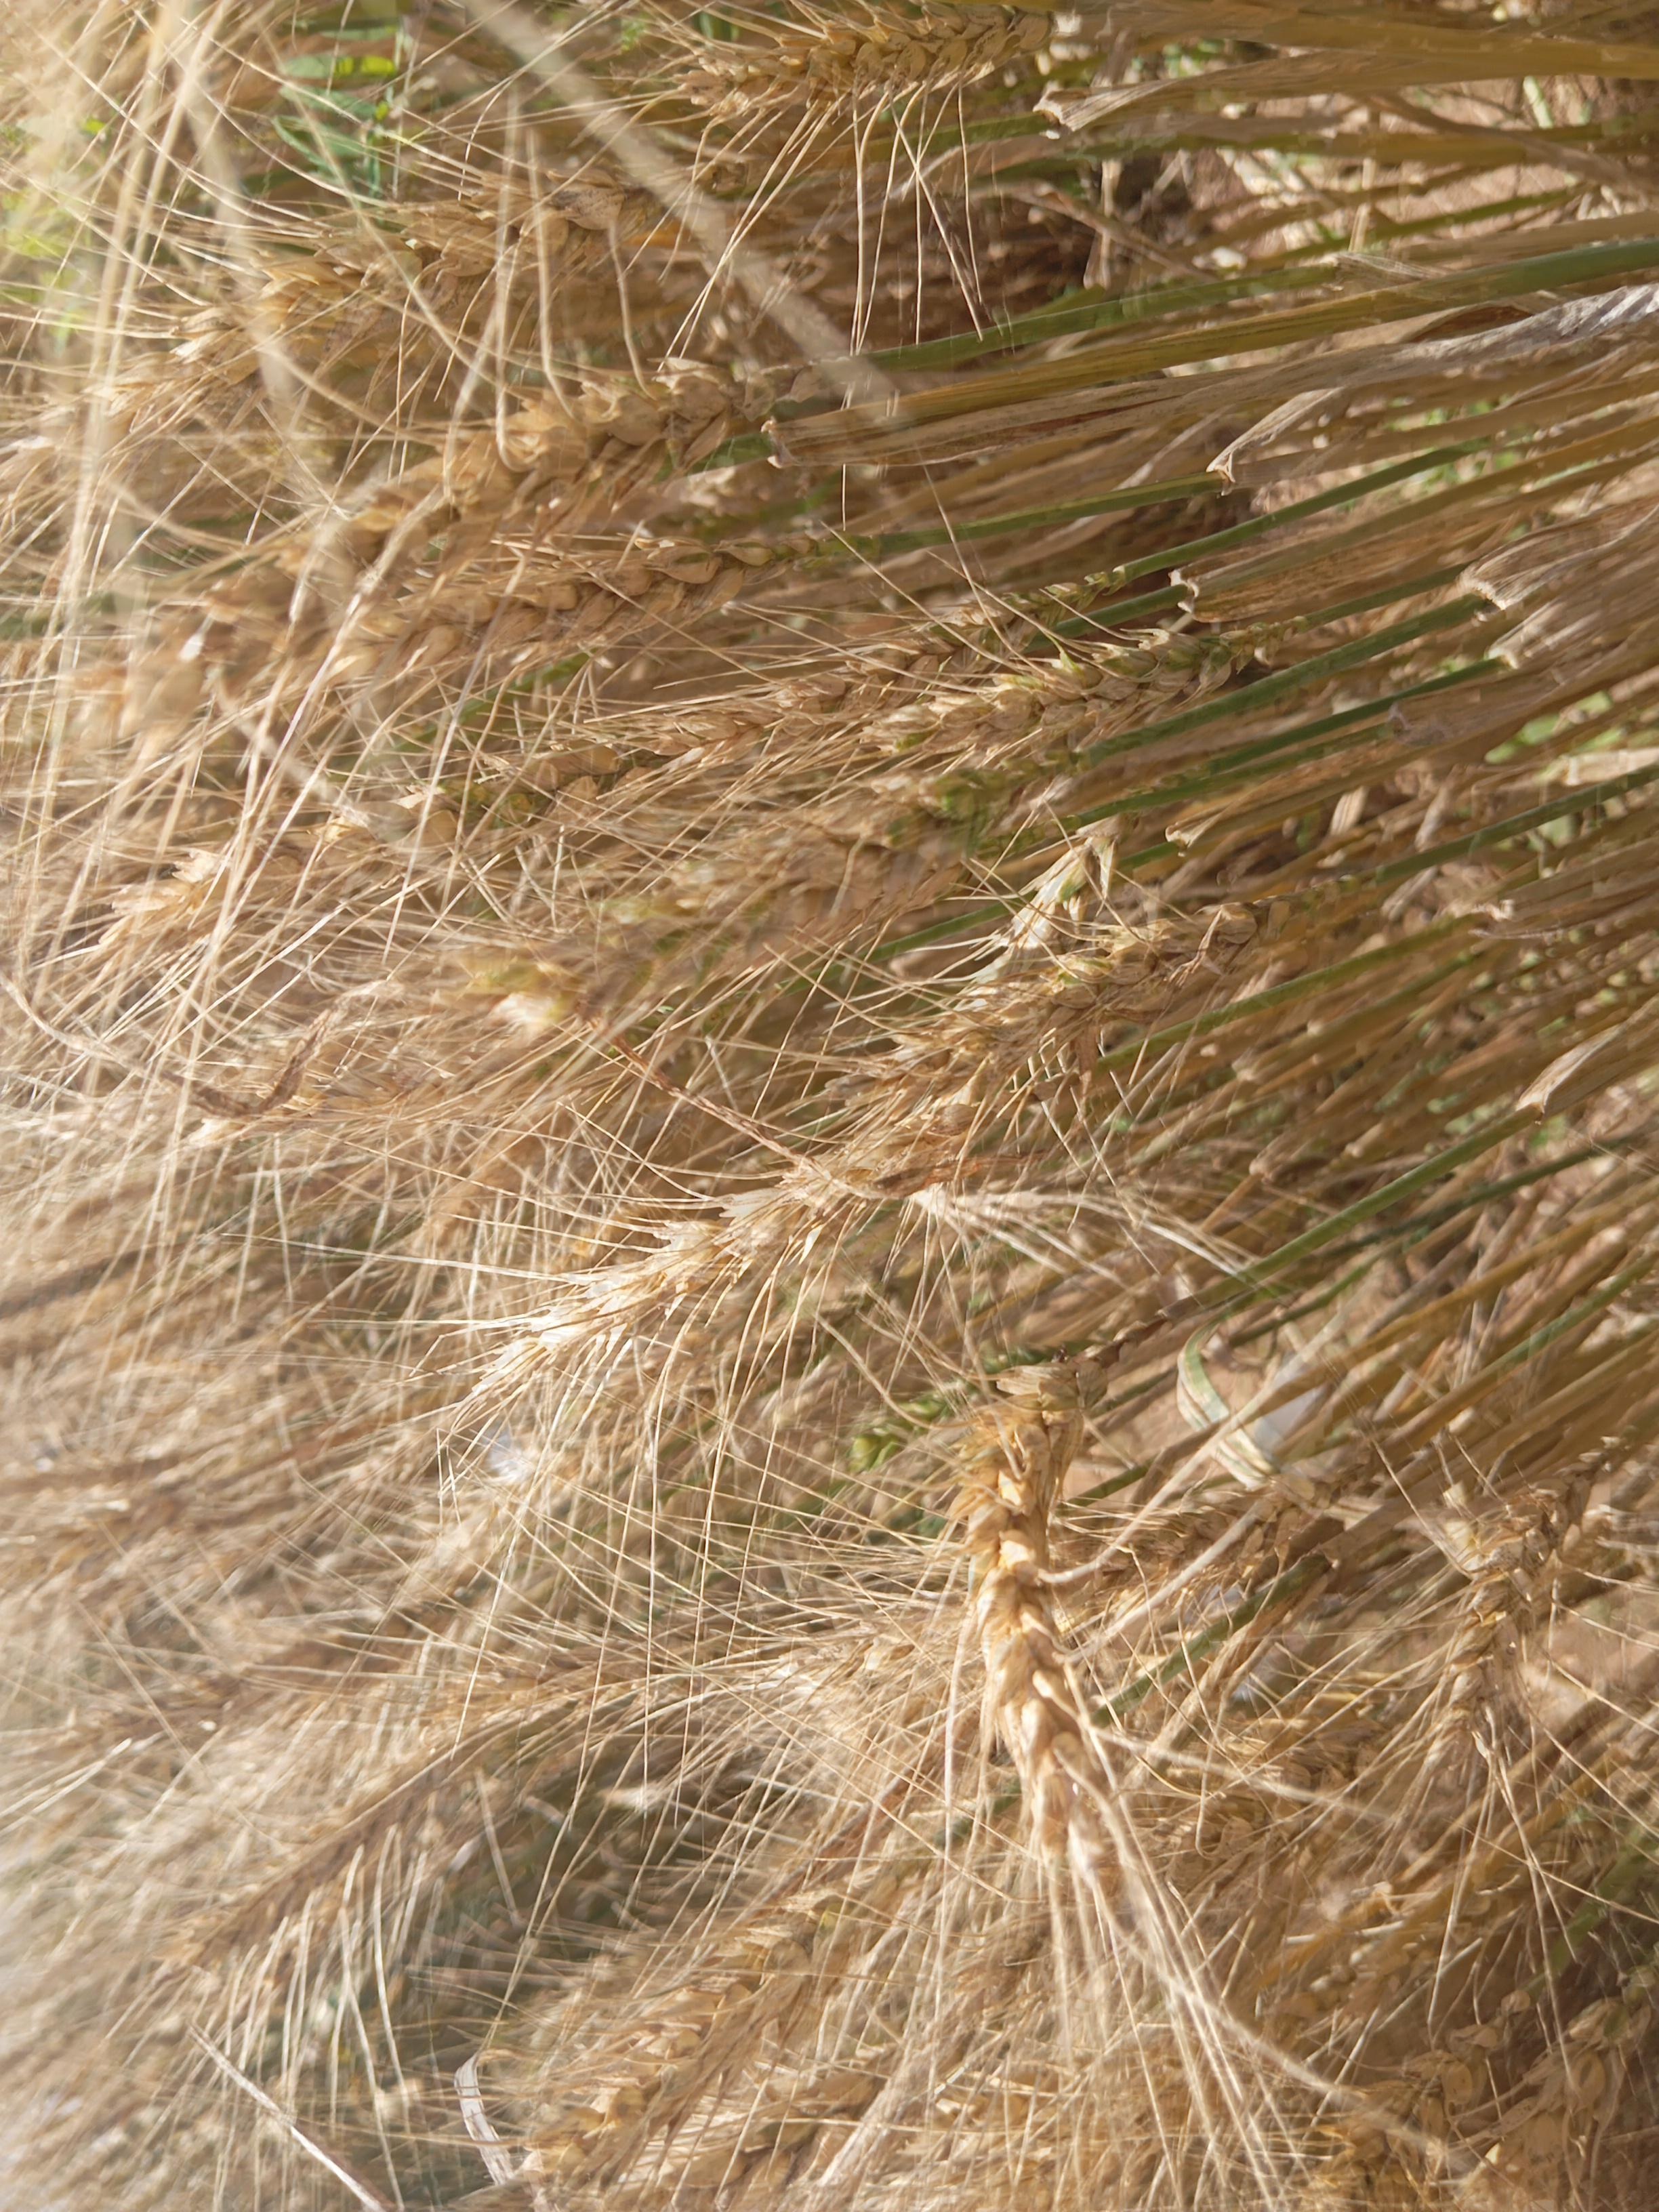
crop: wheat
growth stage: maturity
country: Kenya
